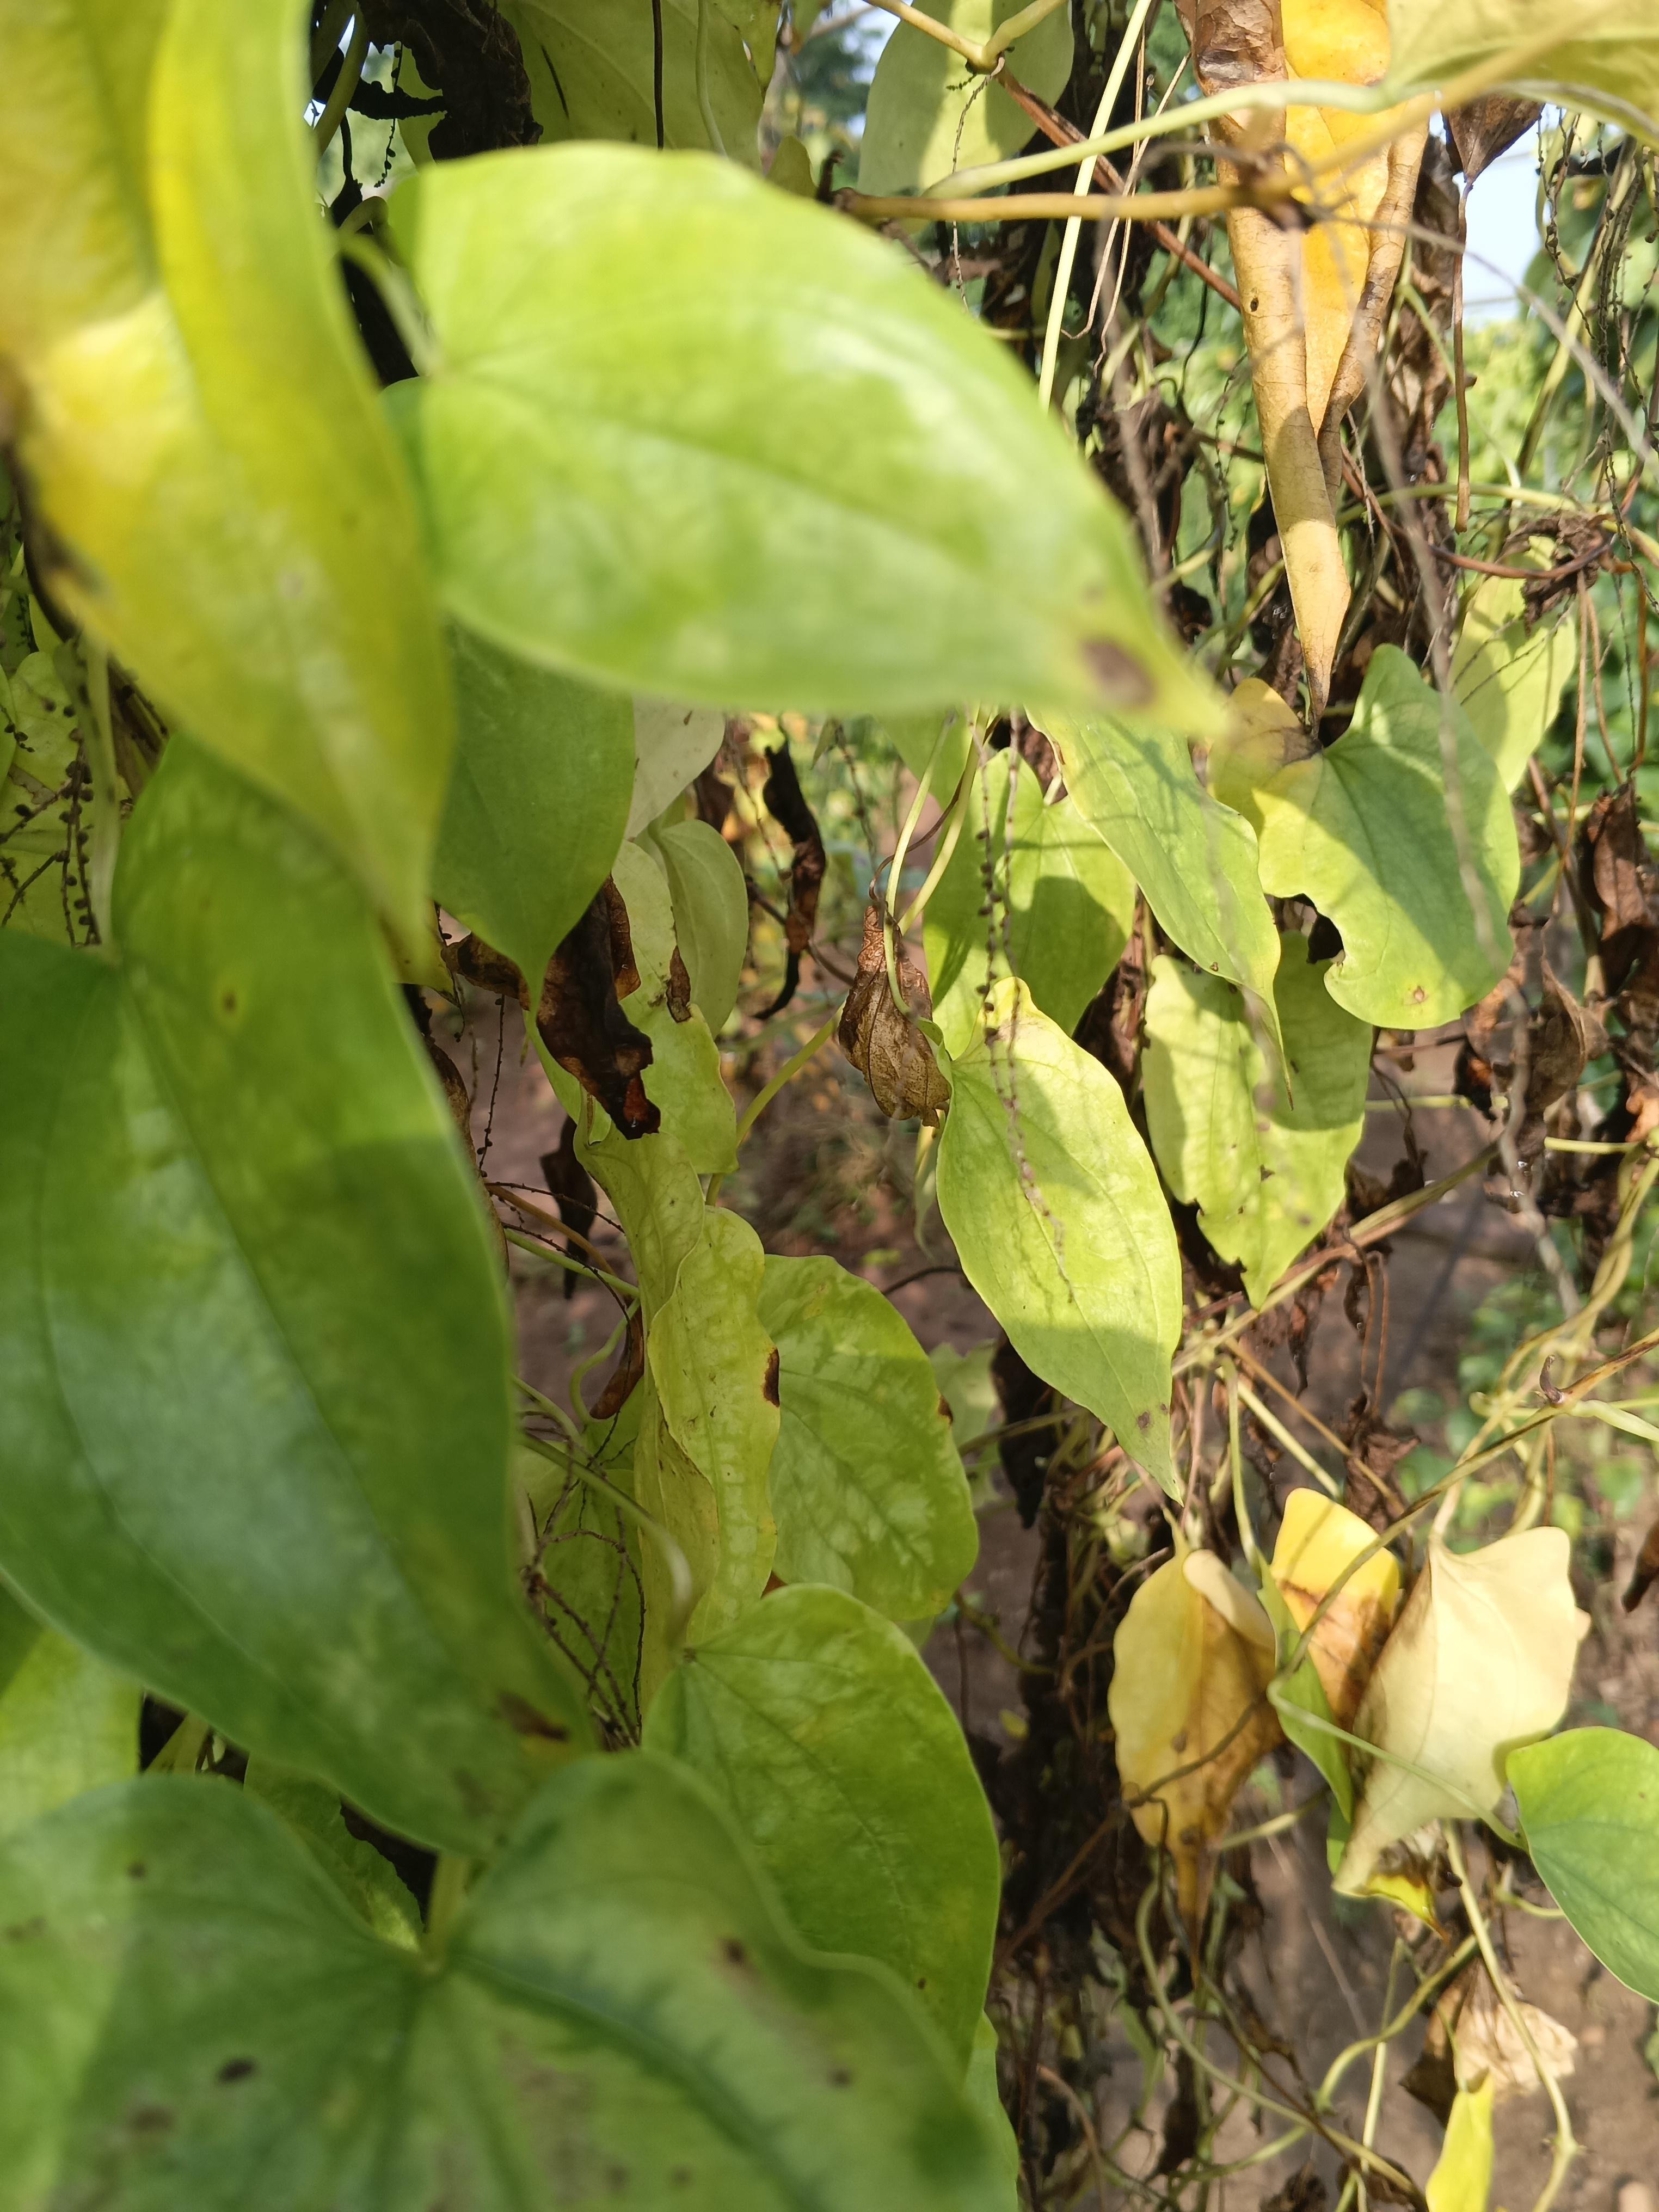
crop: yam
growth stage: maturity
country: Nigeria
